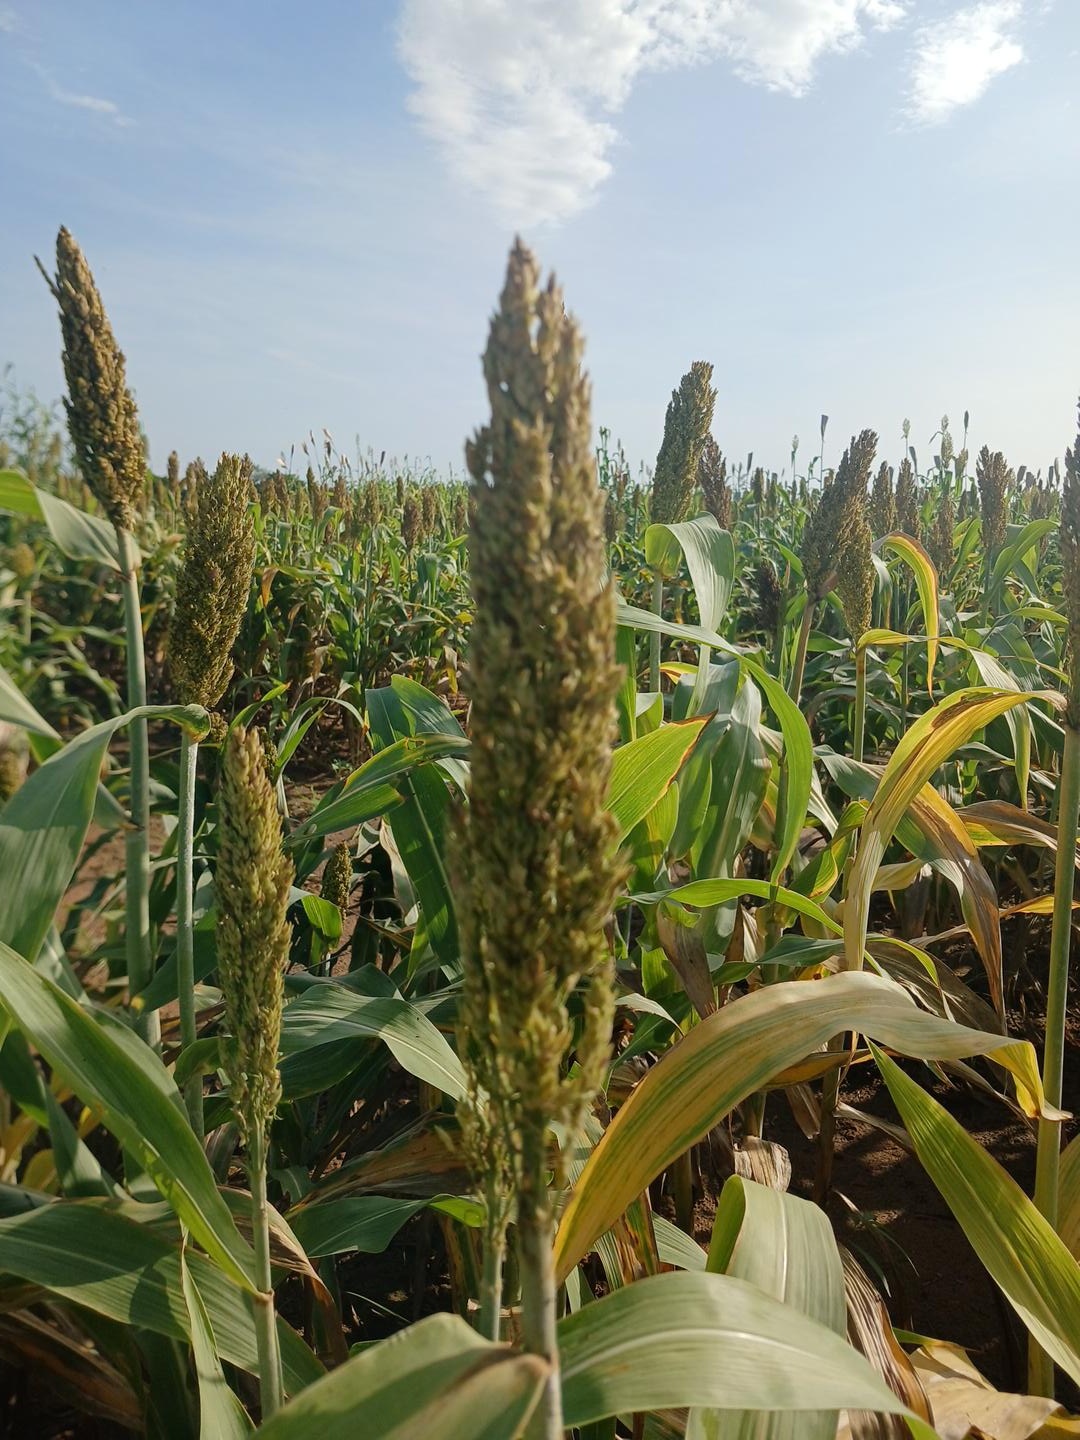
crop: sorghum
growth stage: filling grain
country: Senegal
